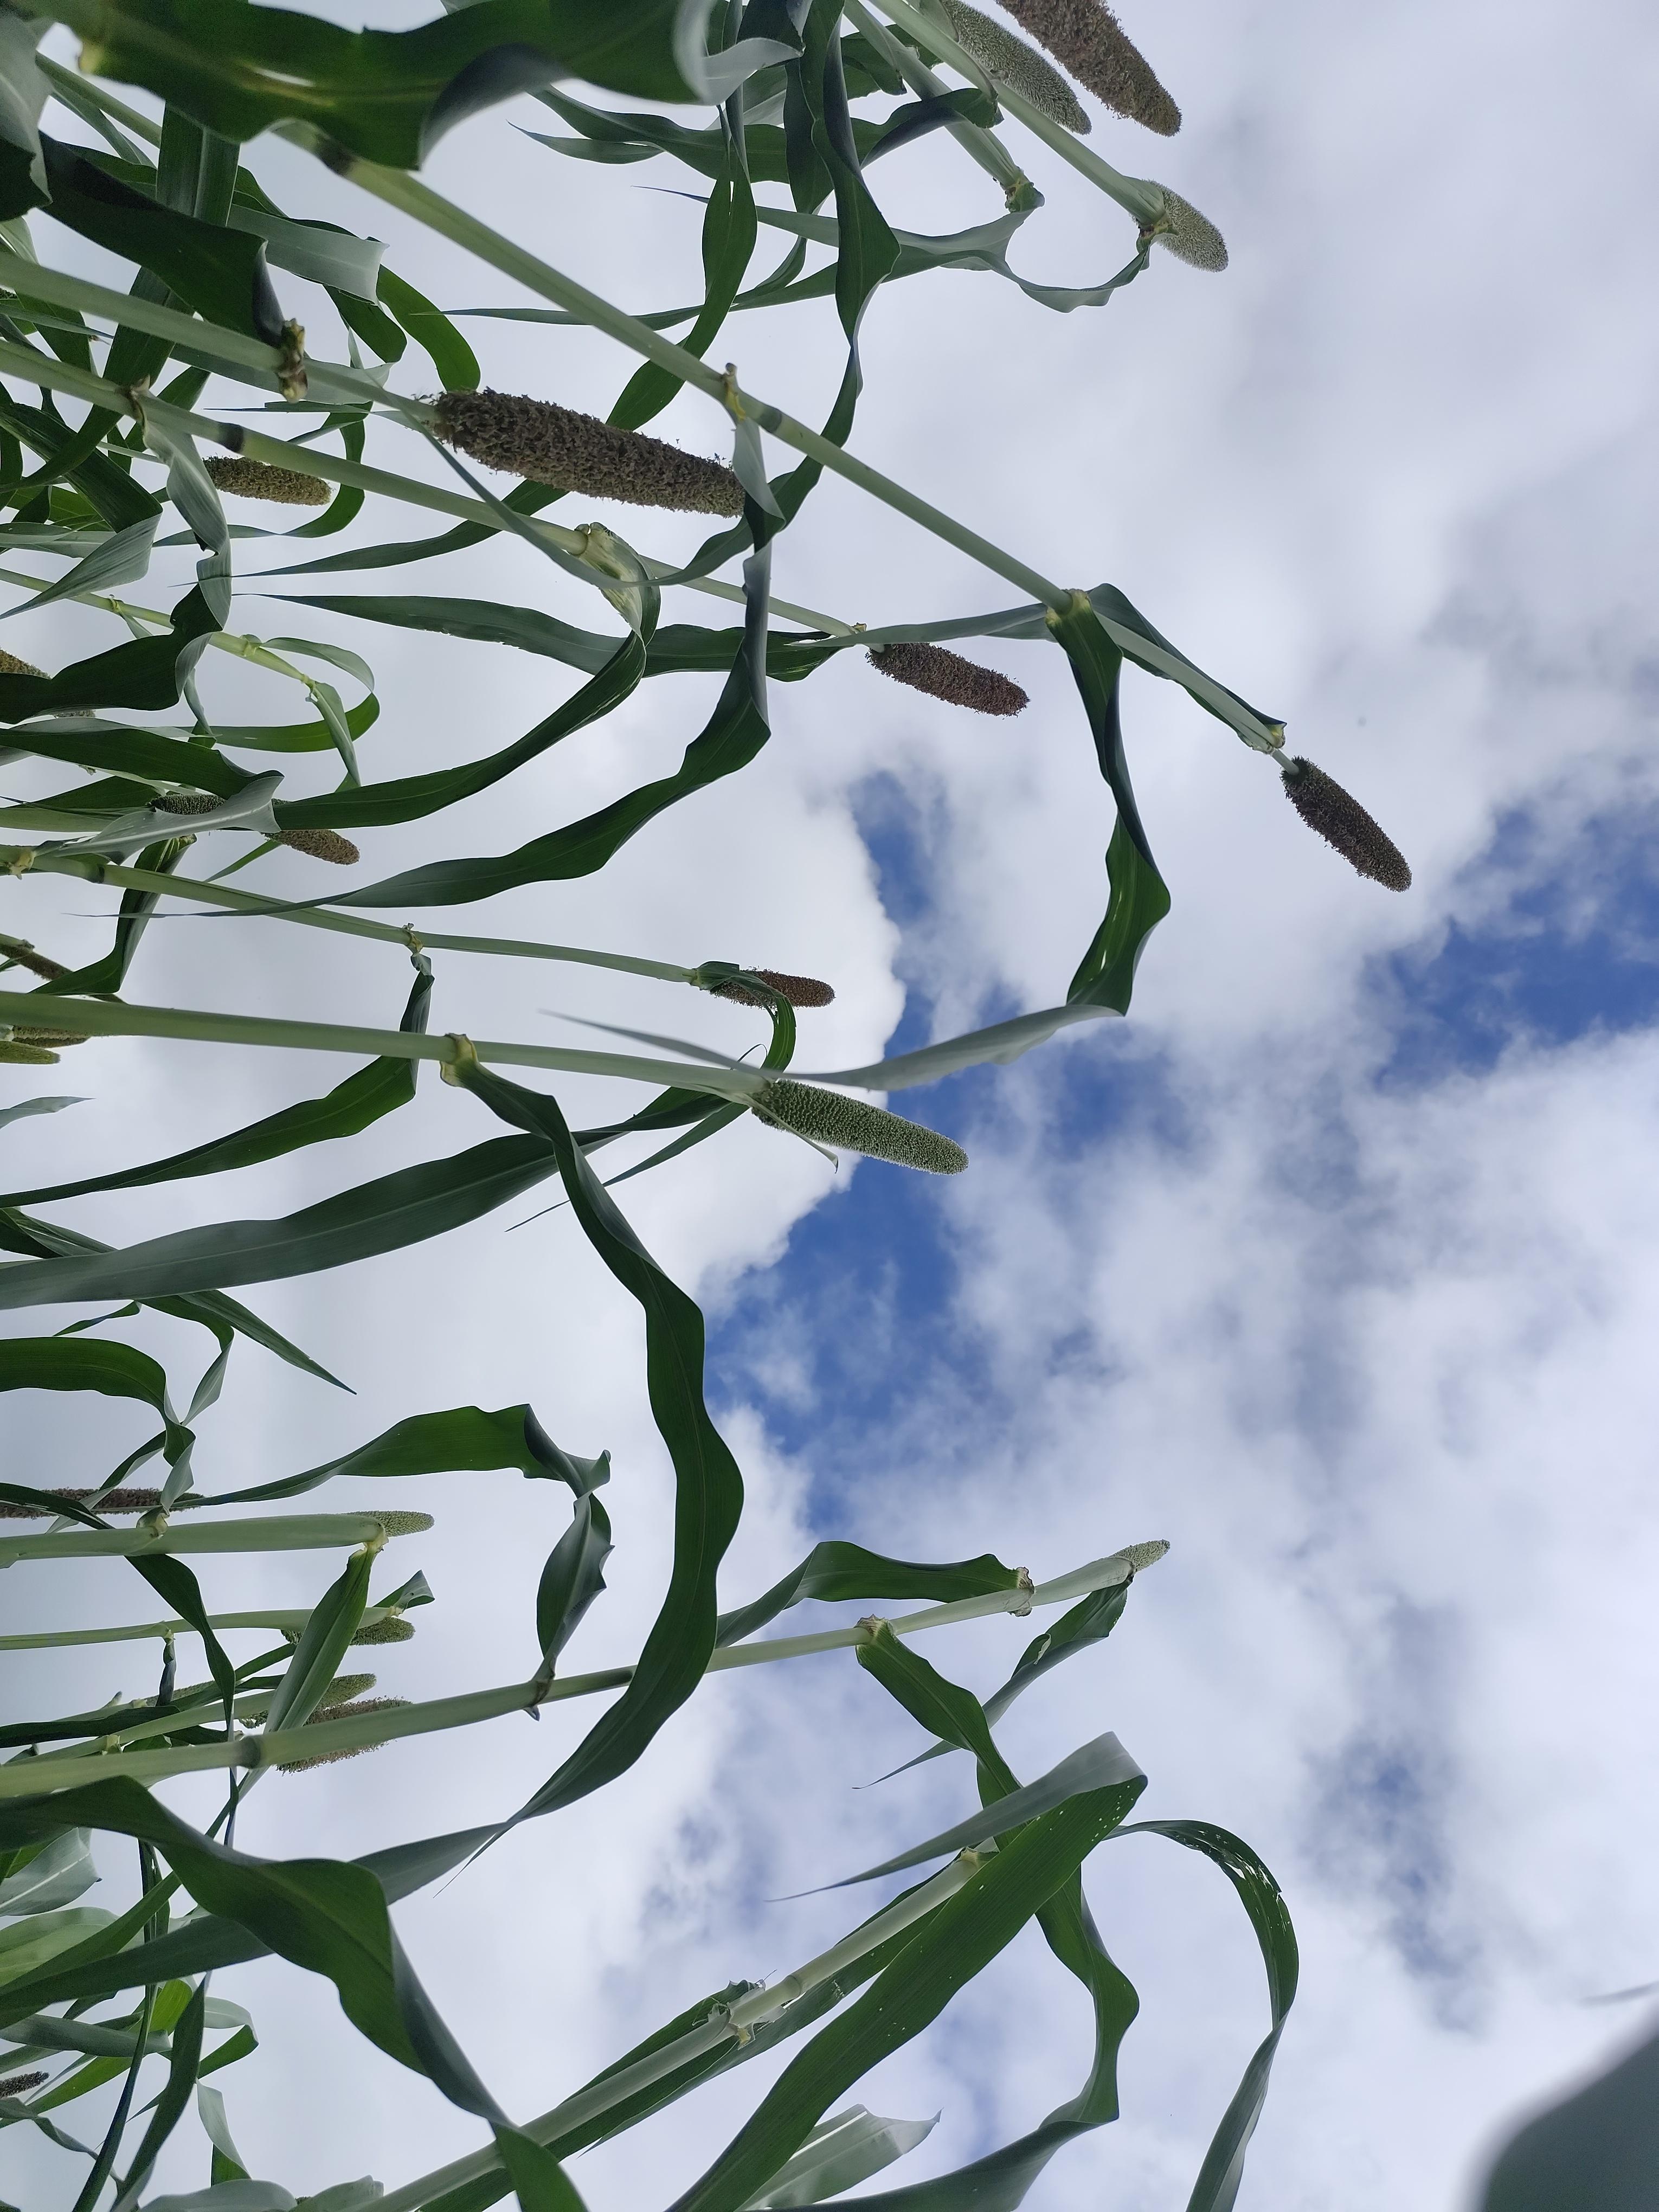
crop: pearl millet
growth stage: heading tuber
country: Tanzania
